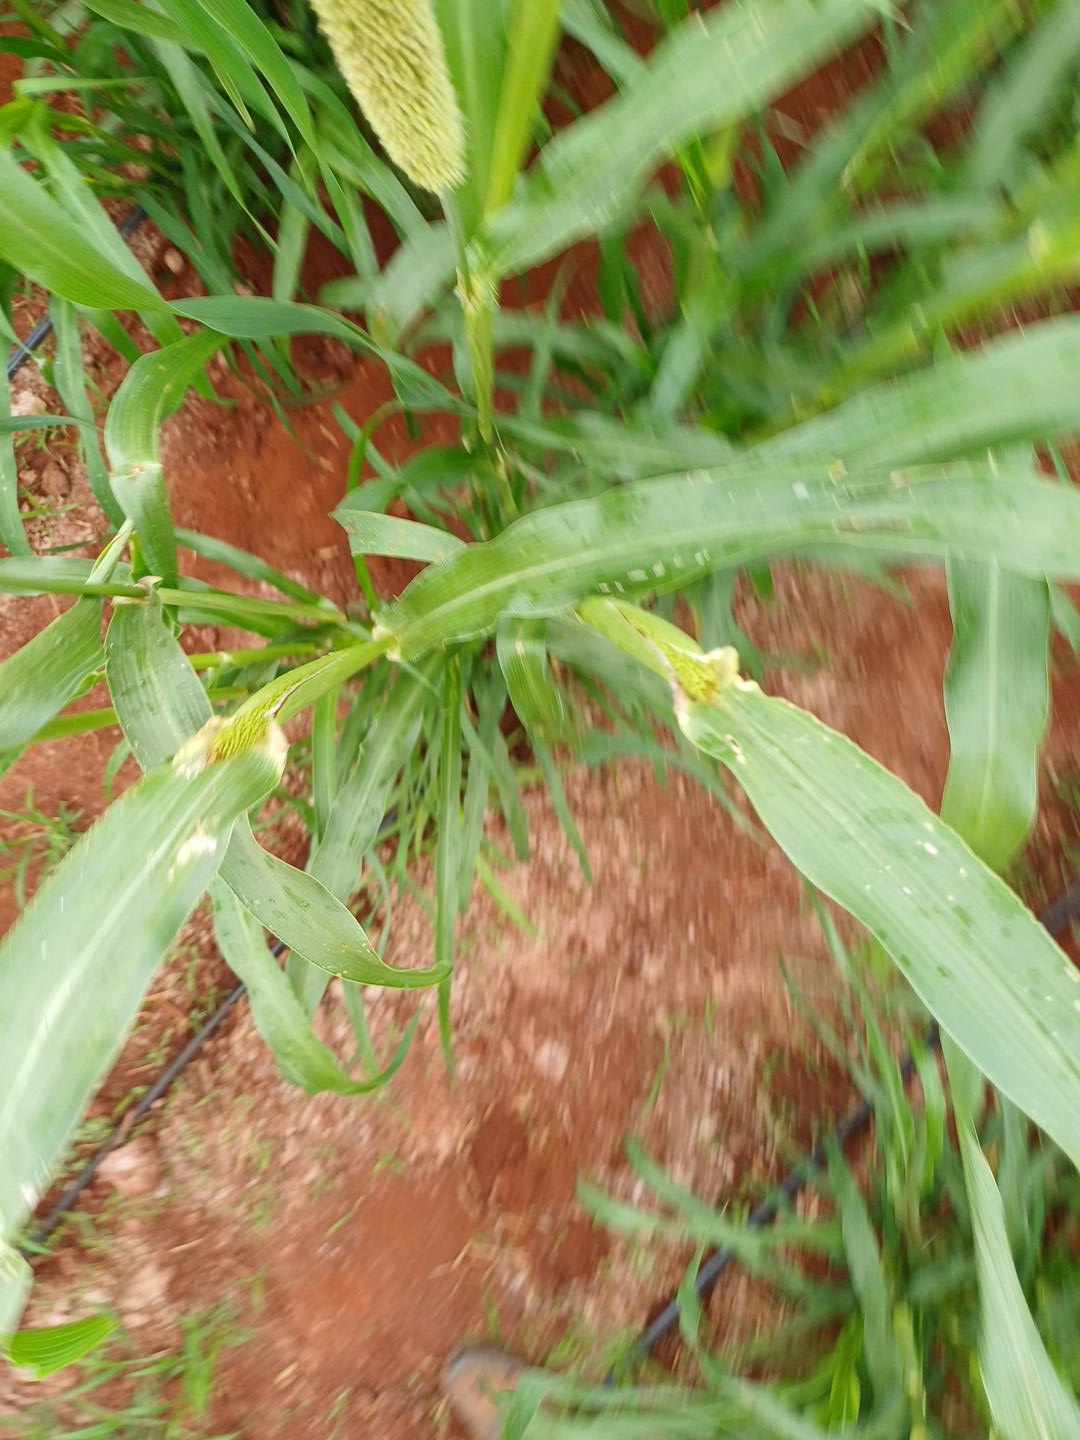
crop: pearl millet
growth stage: flowering
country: Kenya
